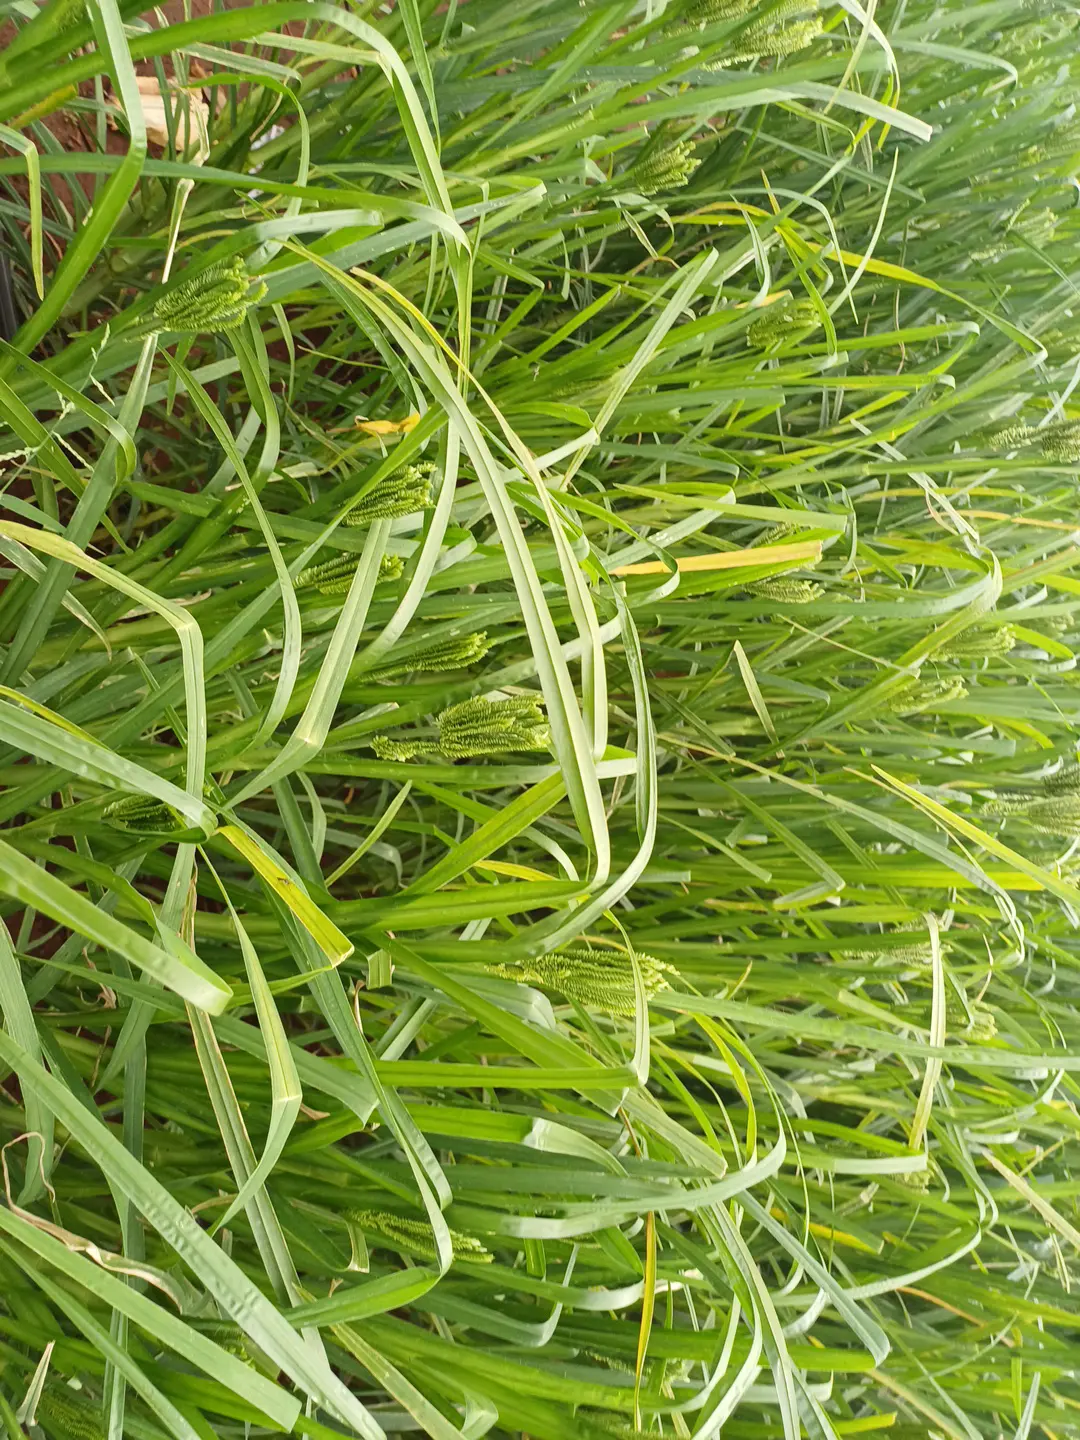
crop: finger millet
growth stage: flowering
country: Kenya
